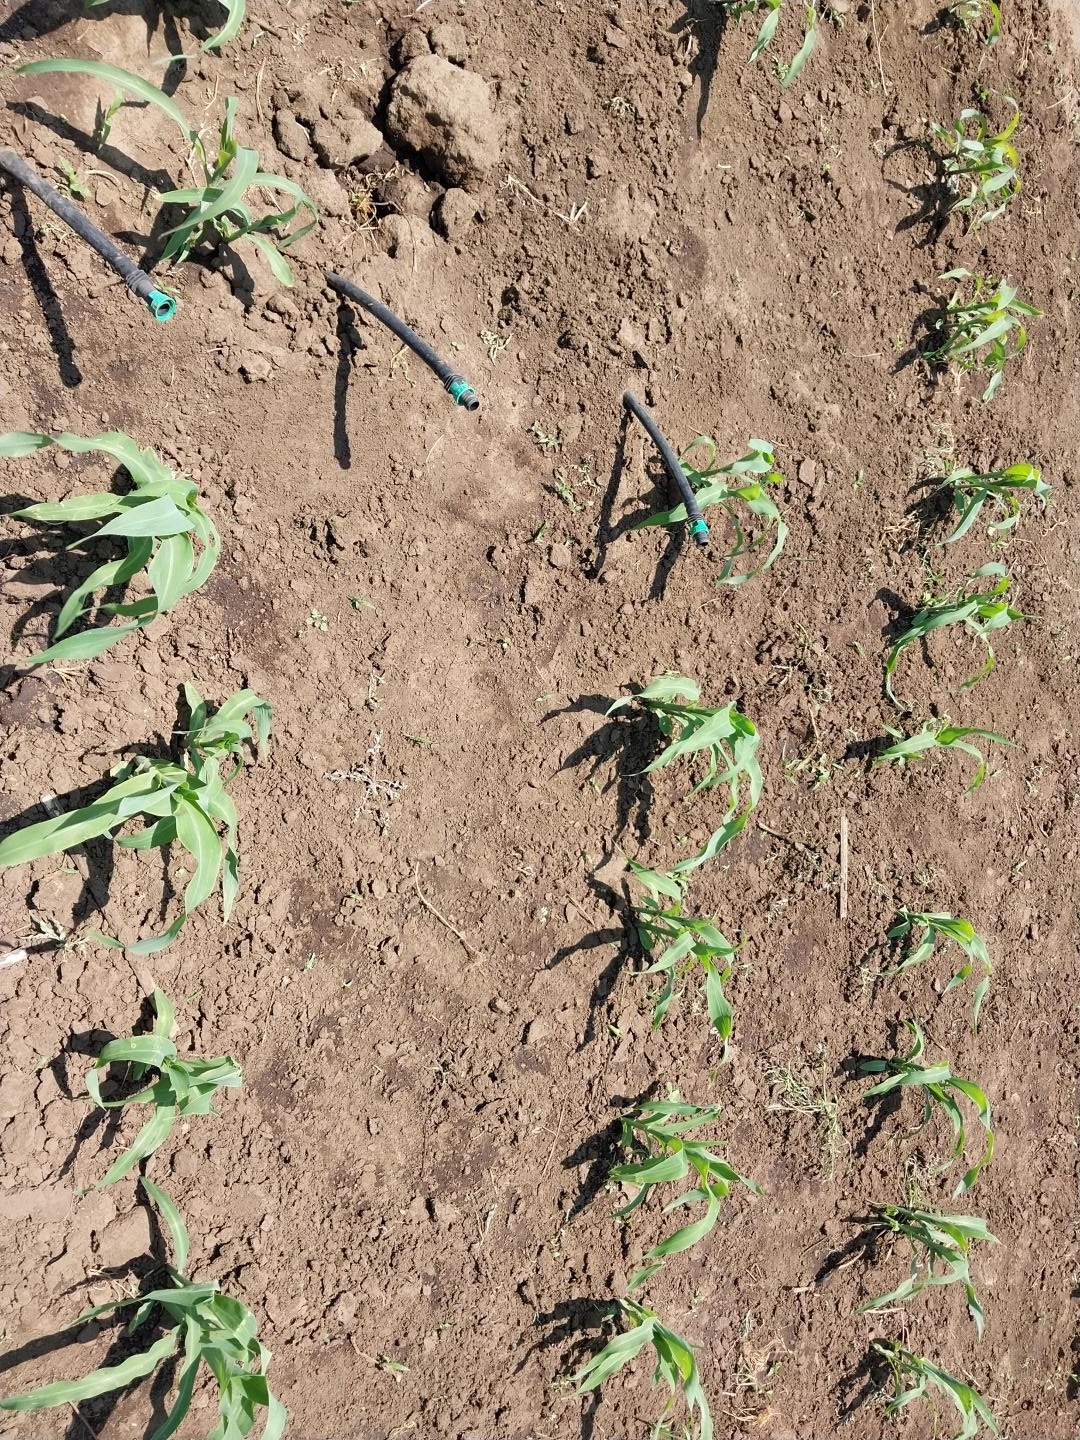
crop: maize
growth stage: vegetative
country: Tanzania
